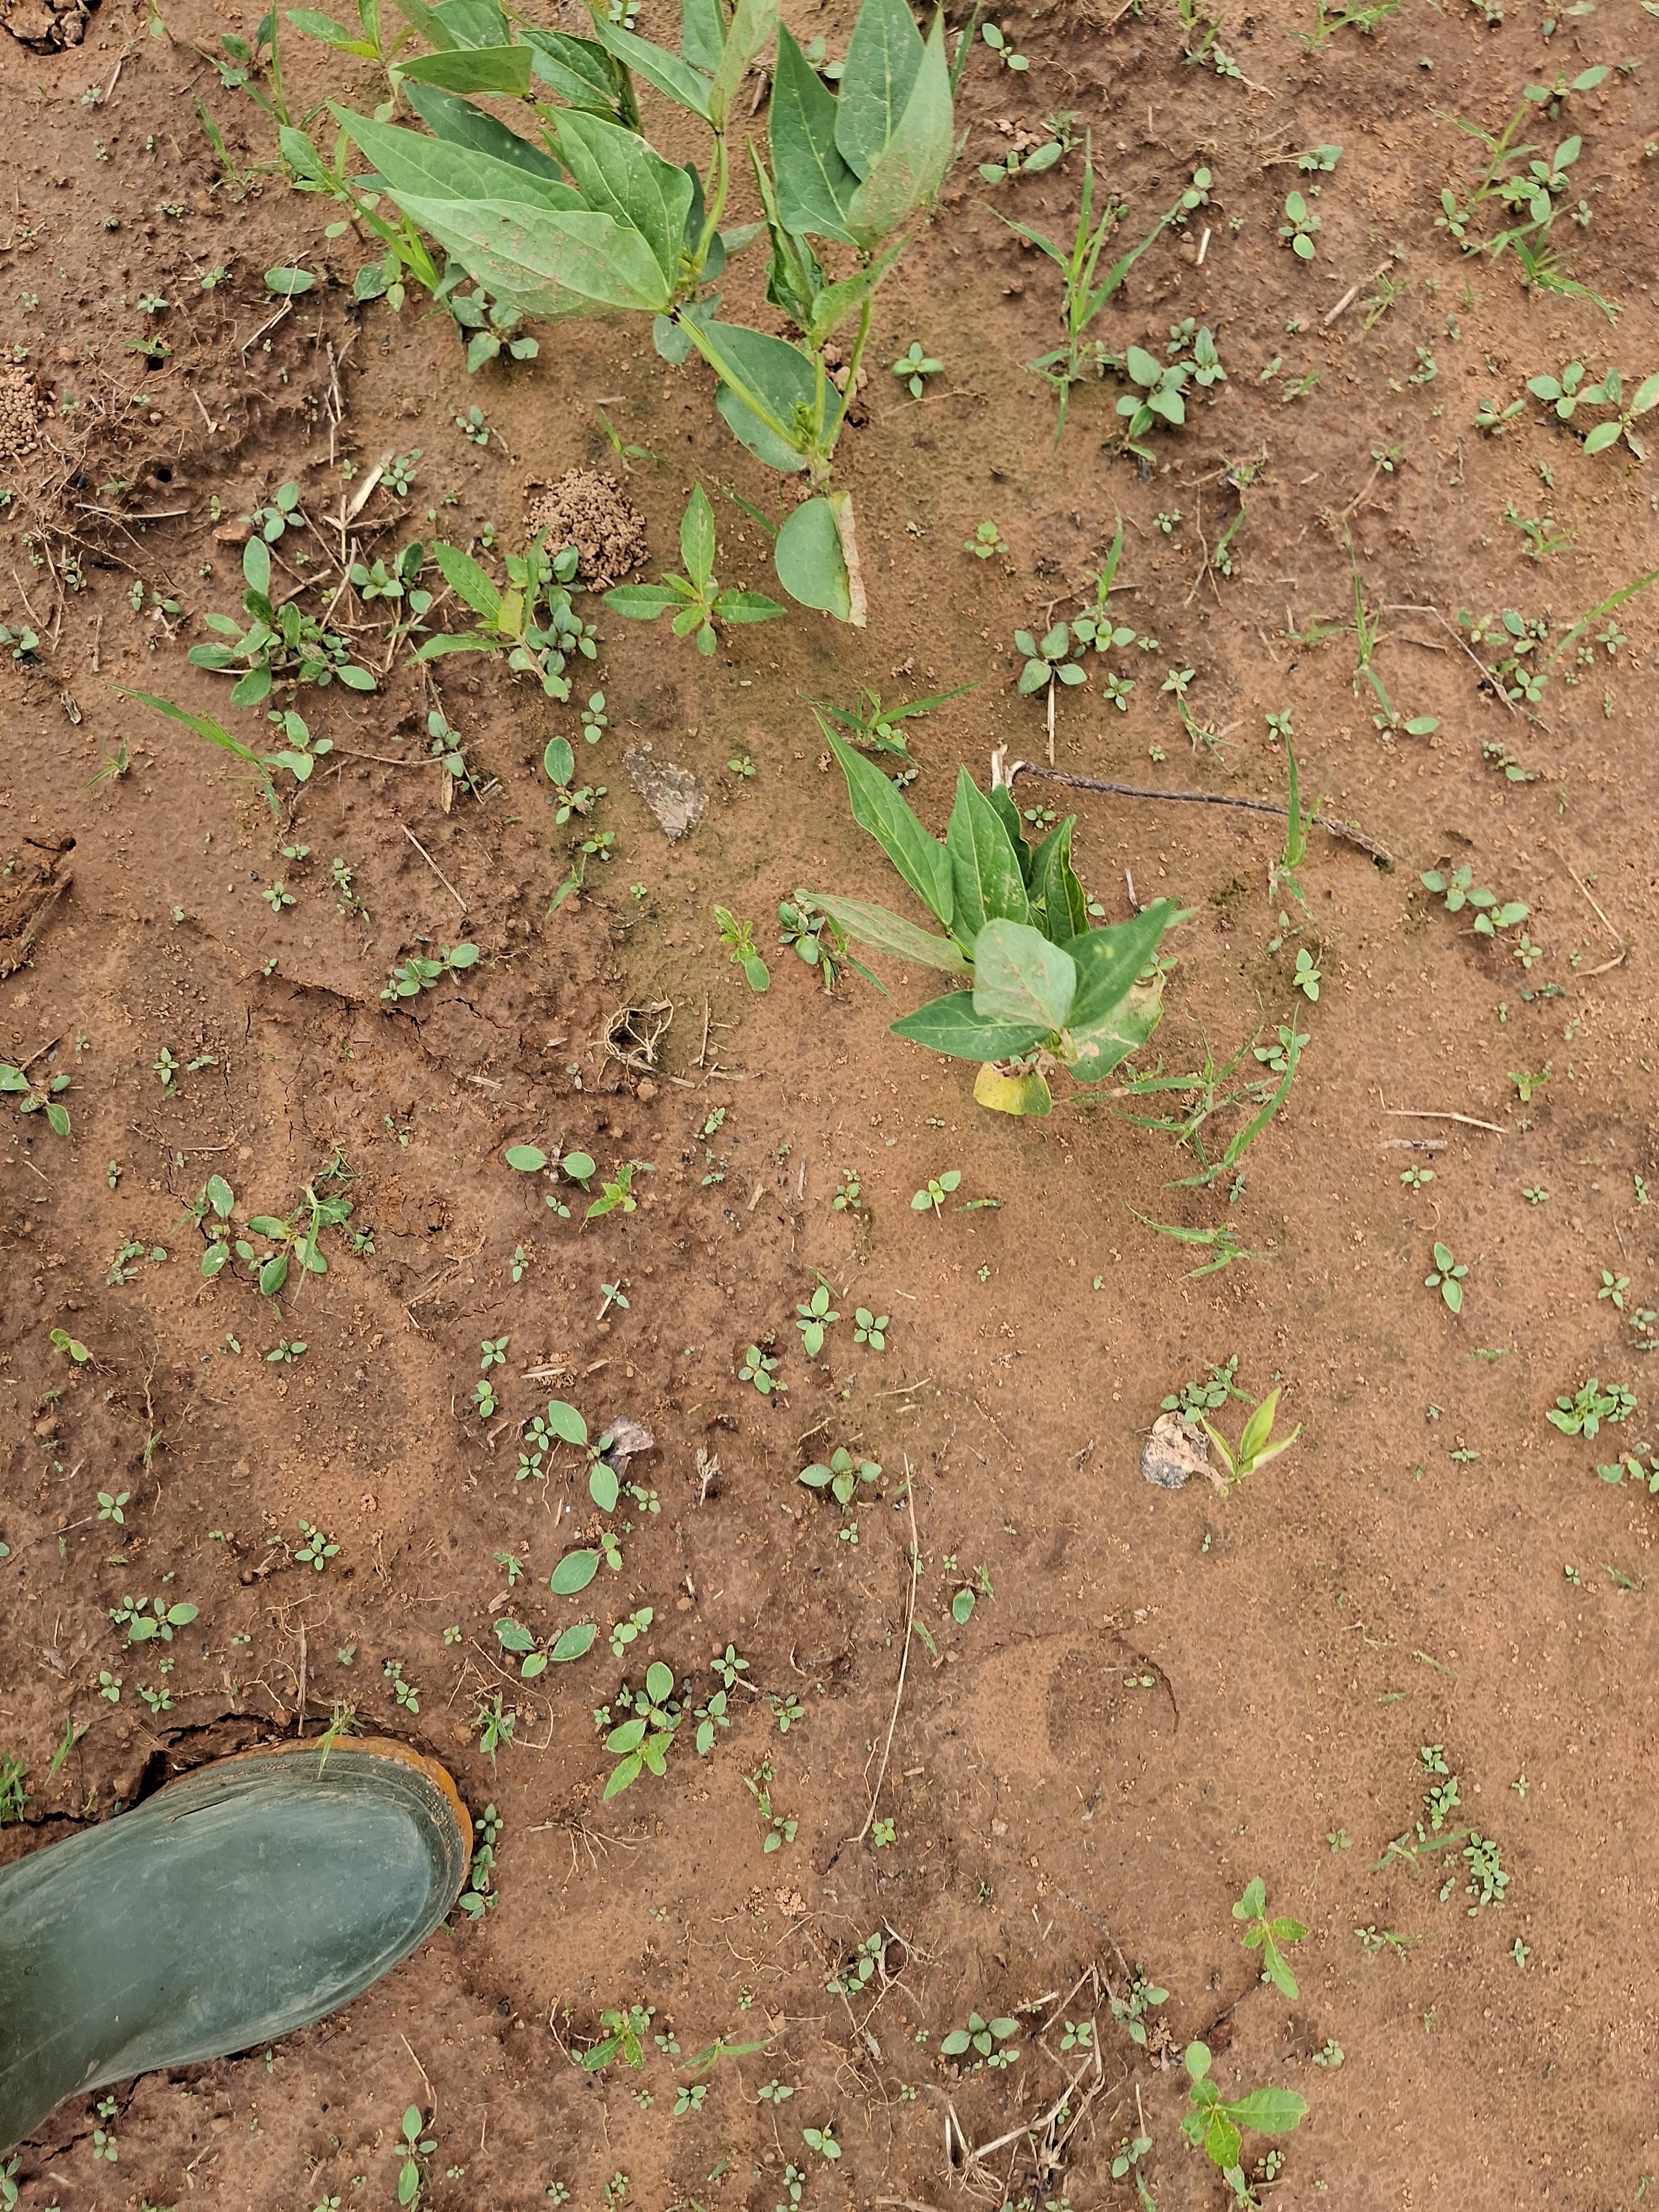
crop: cowpea
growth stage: sprouting emergence
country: Nigeria
